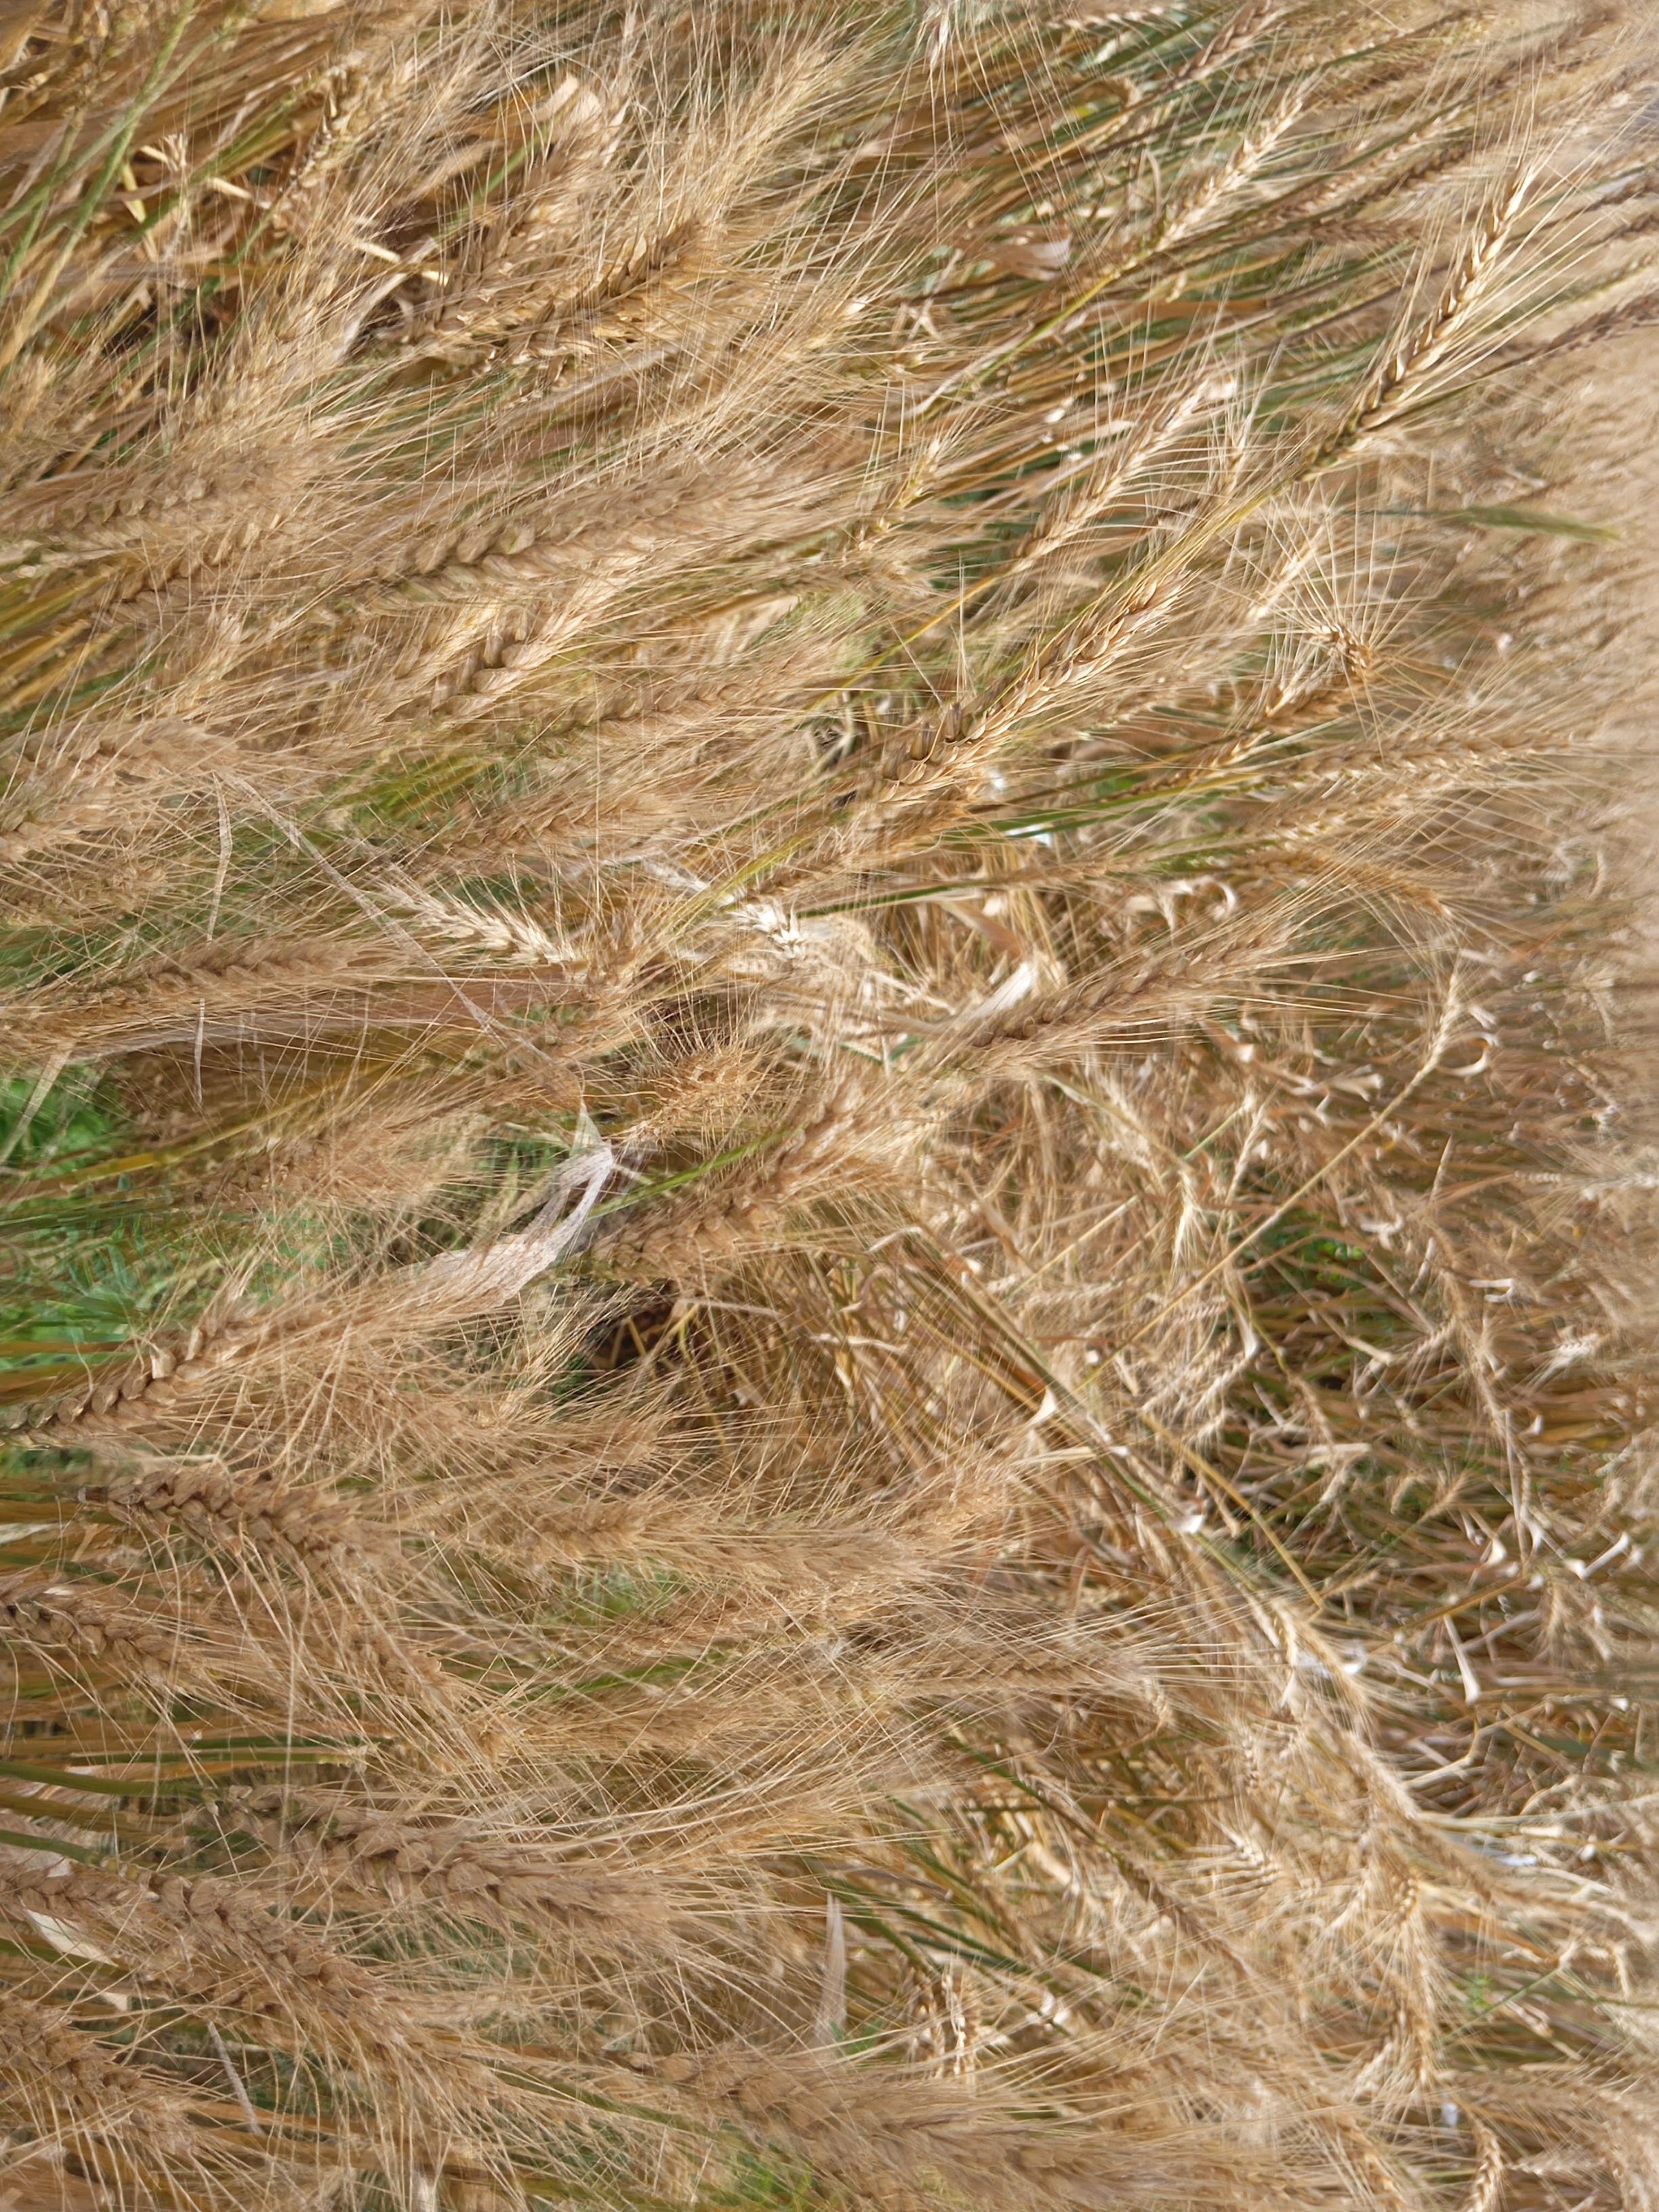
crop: wheat
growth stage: maturity
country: Kenya
